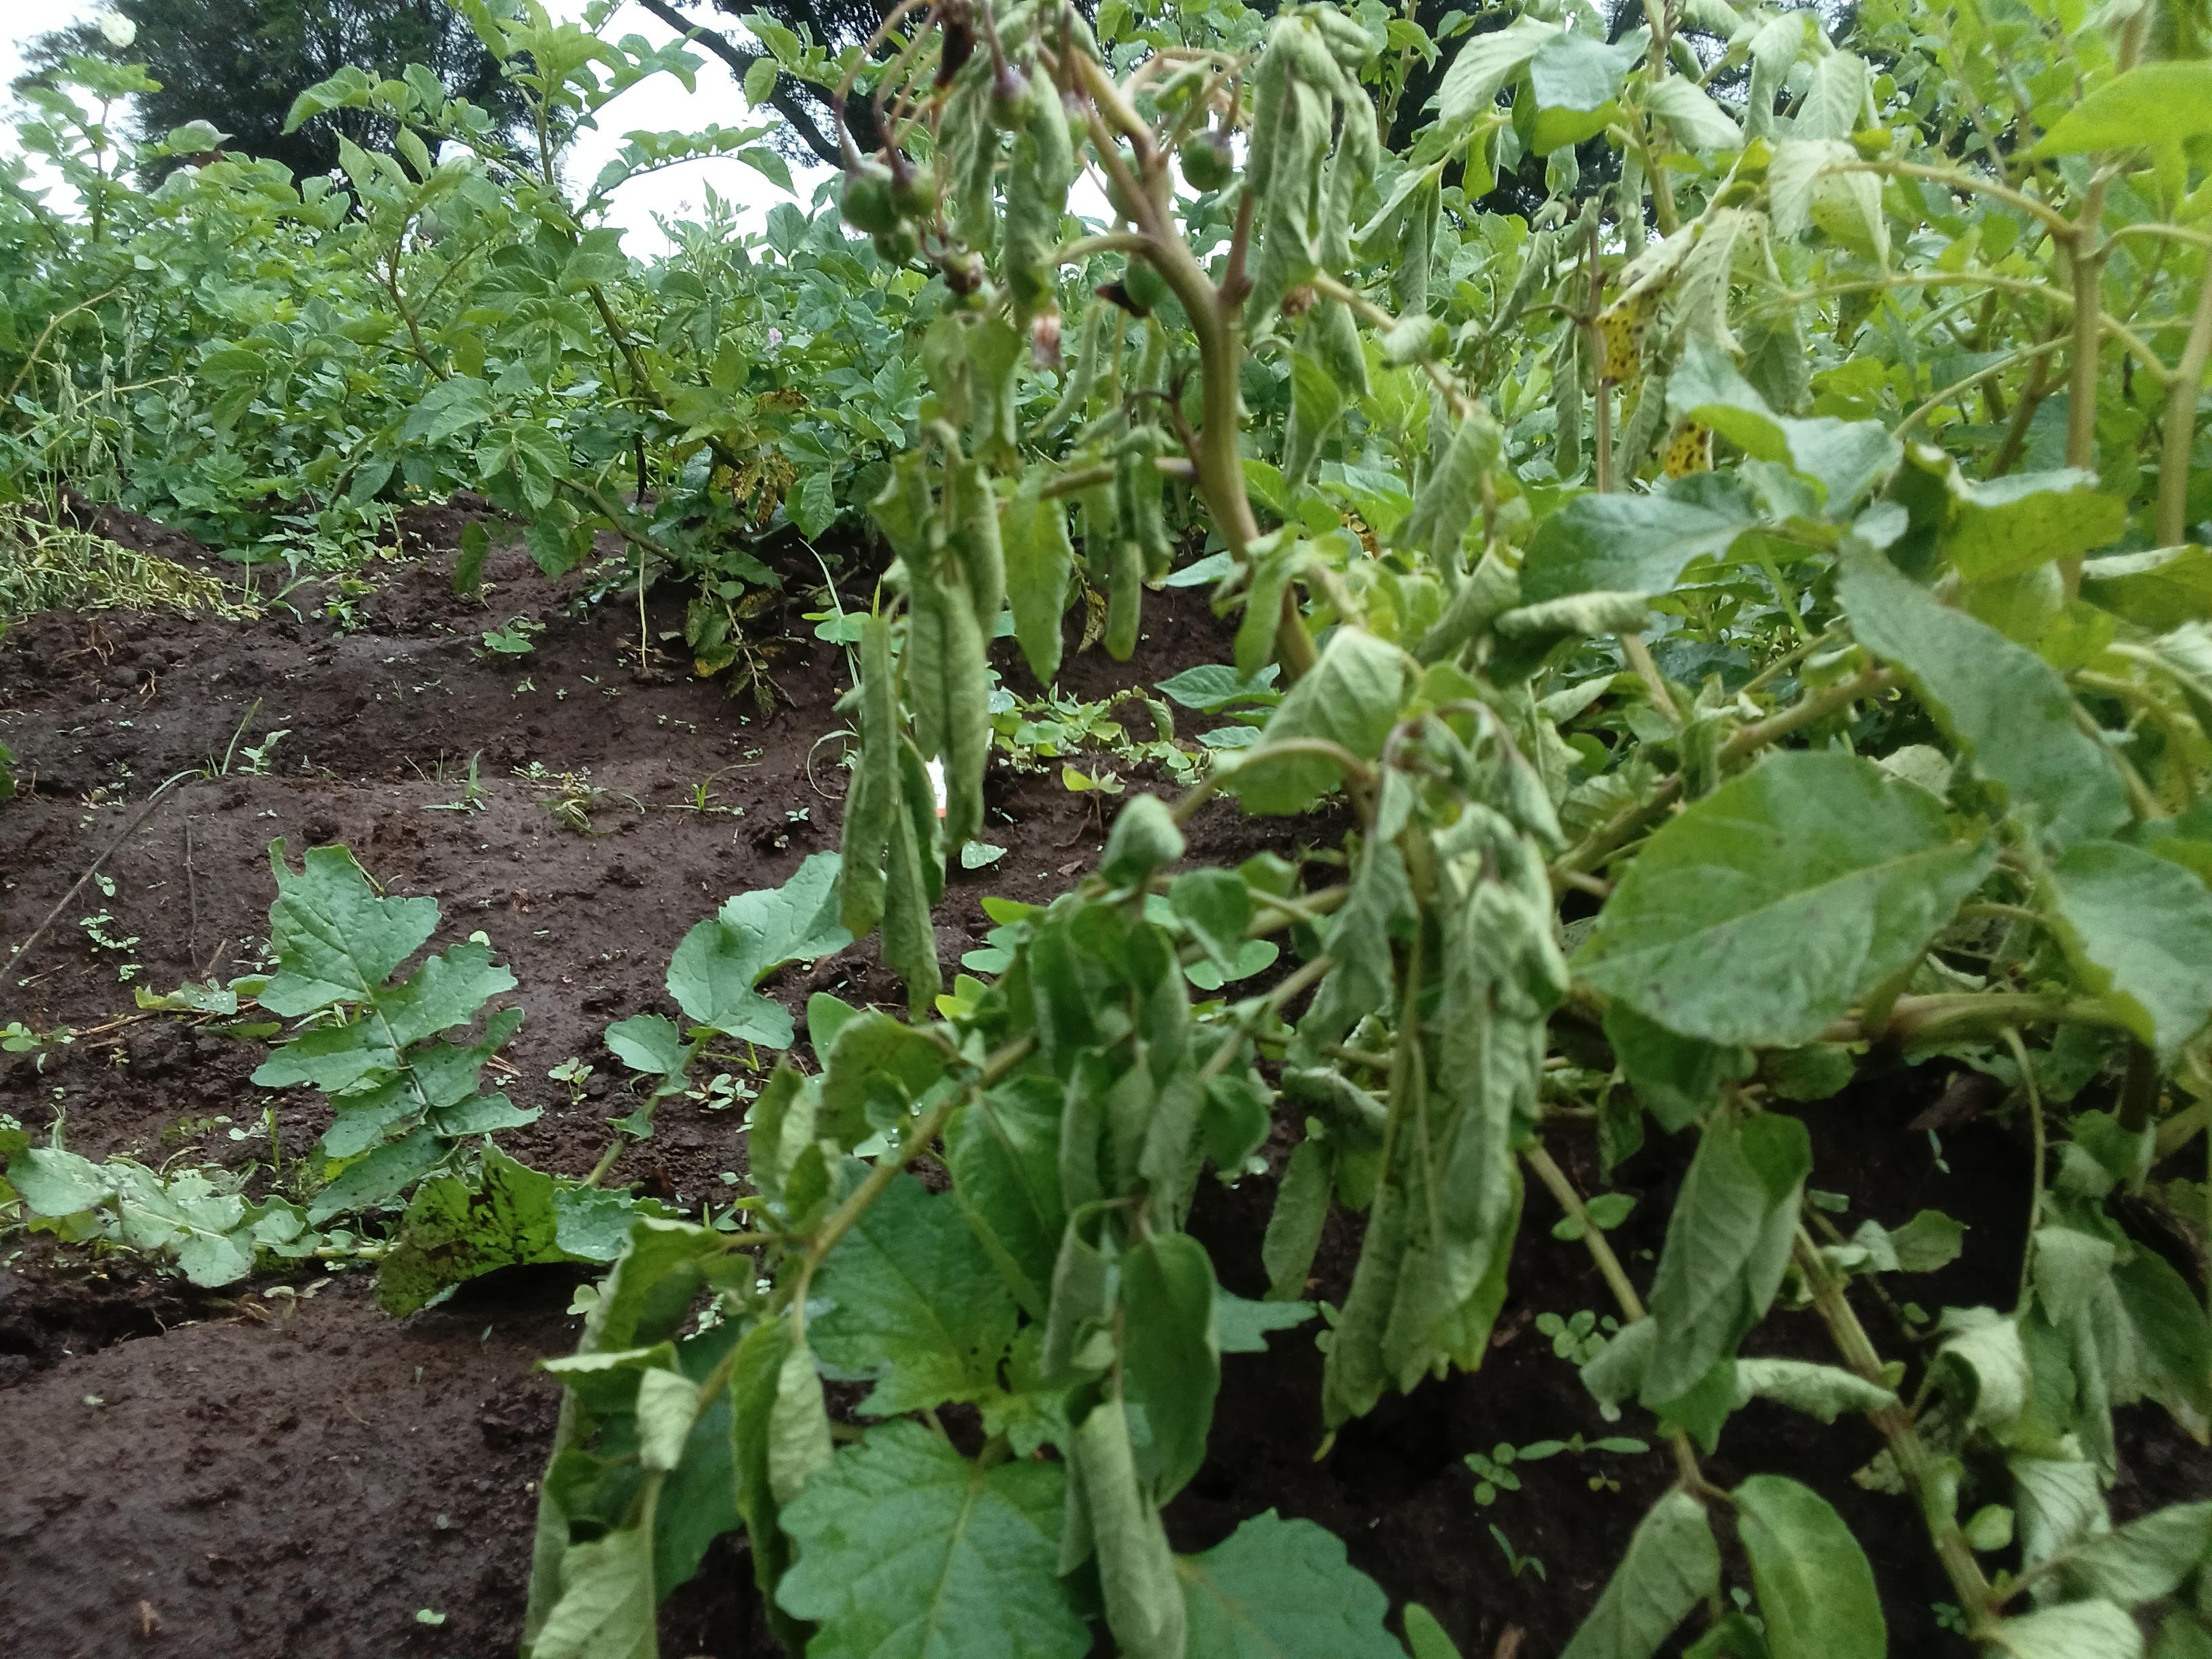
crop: potato
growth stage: vegetative
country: Kenya
